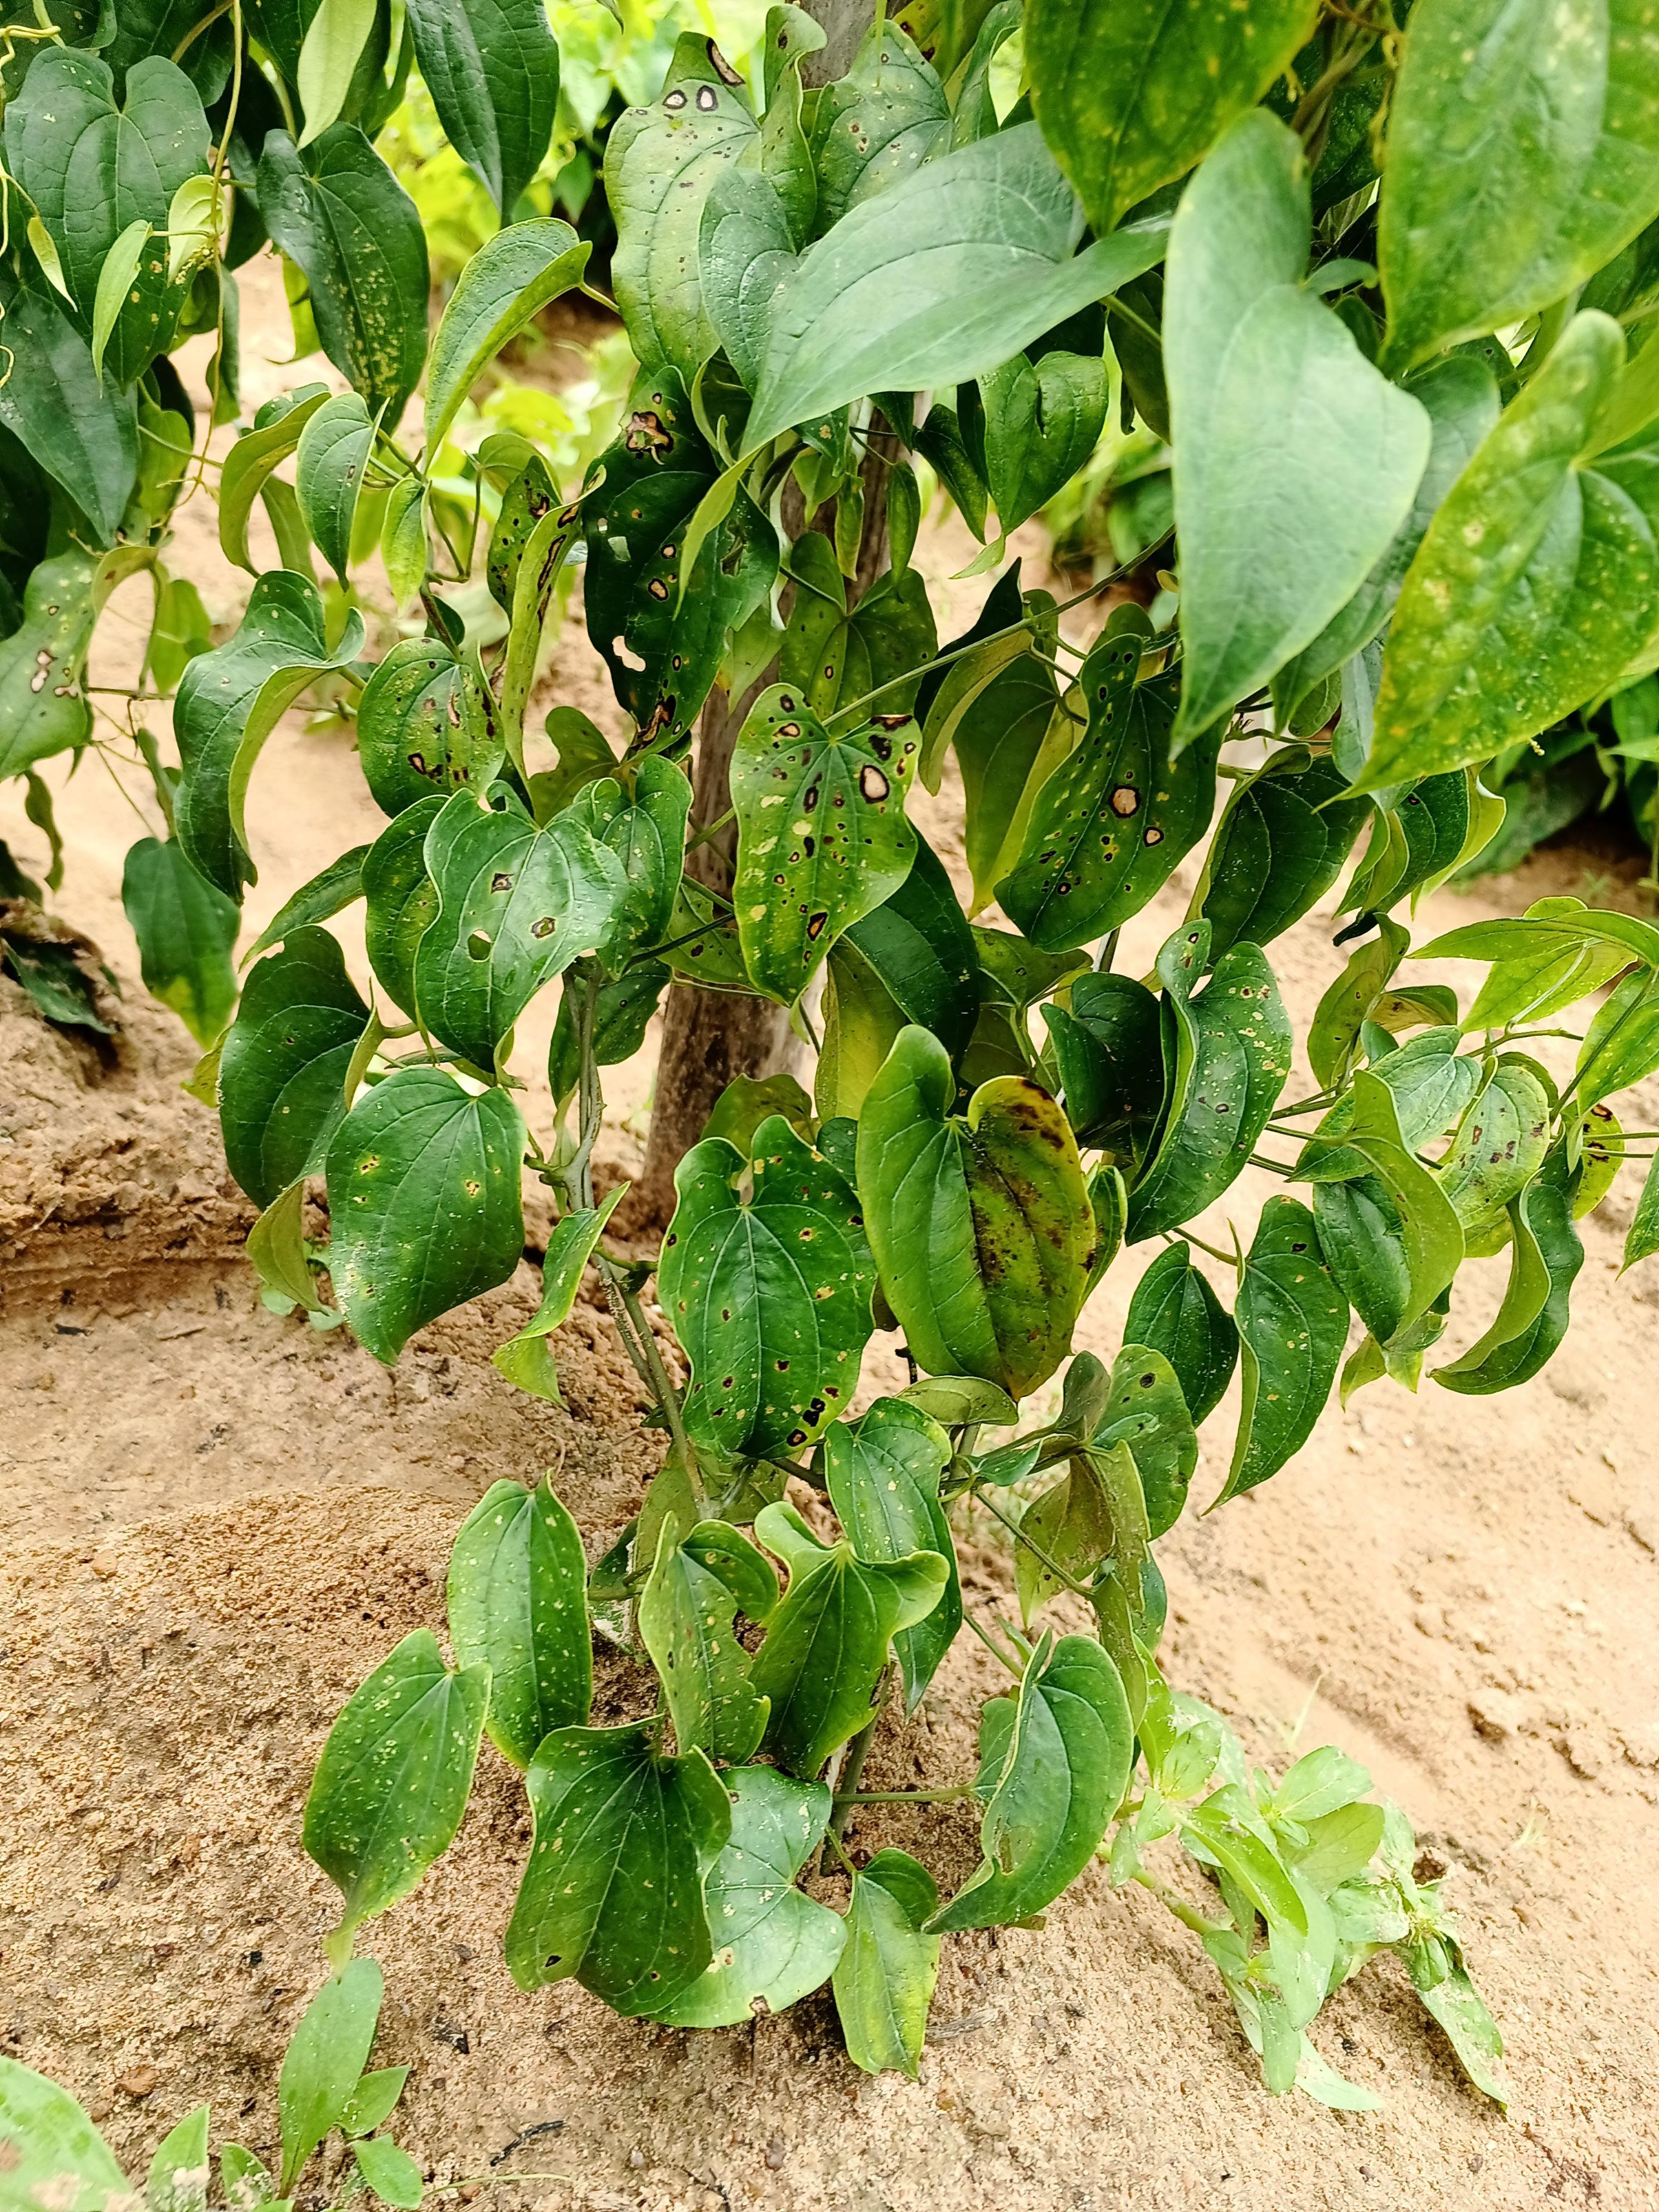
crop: yam
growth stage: vegetative
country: Nigeria
